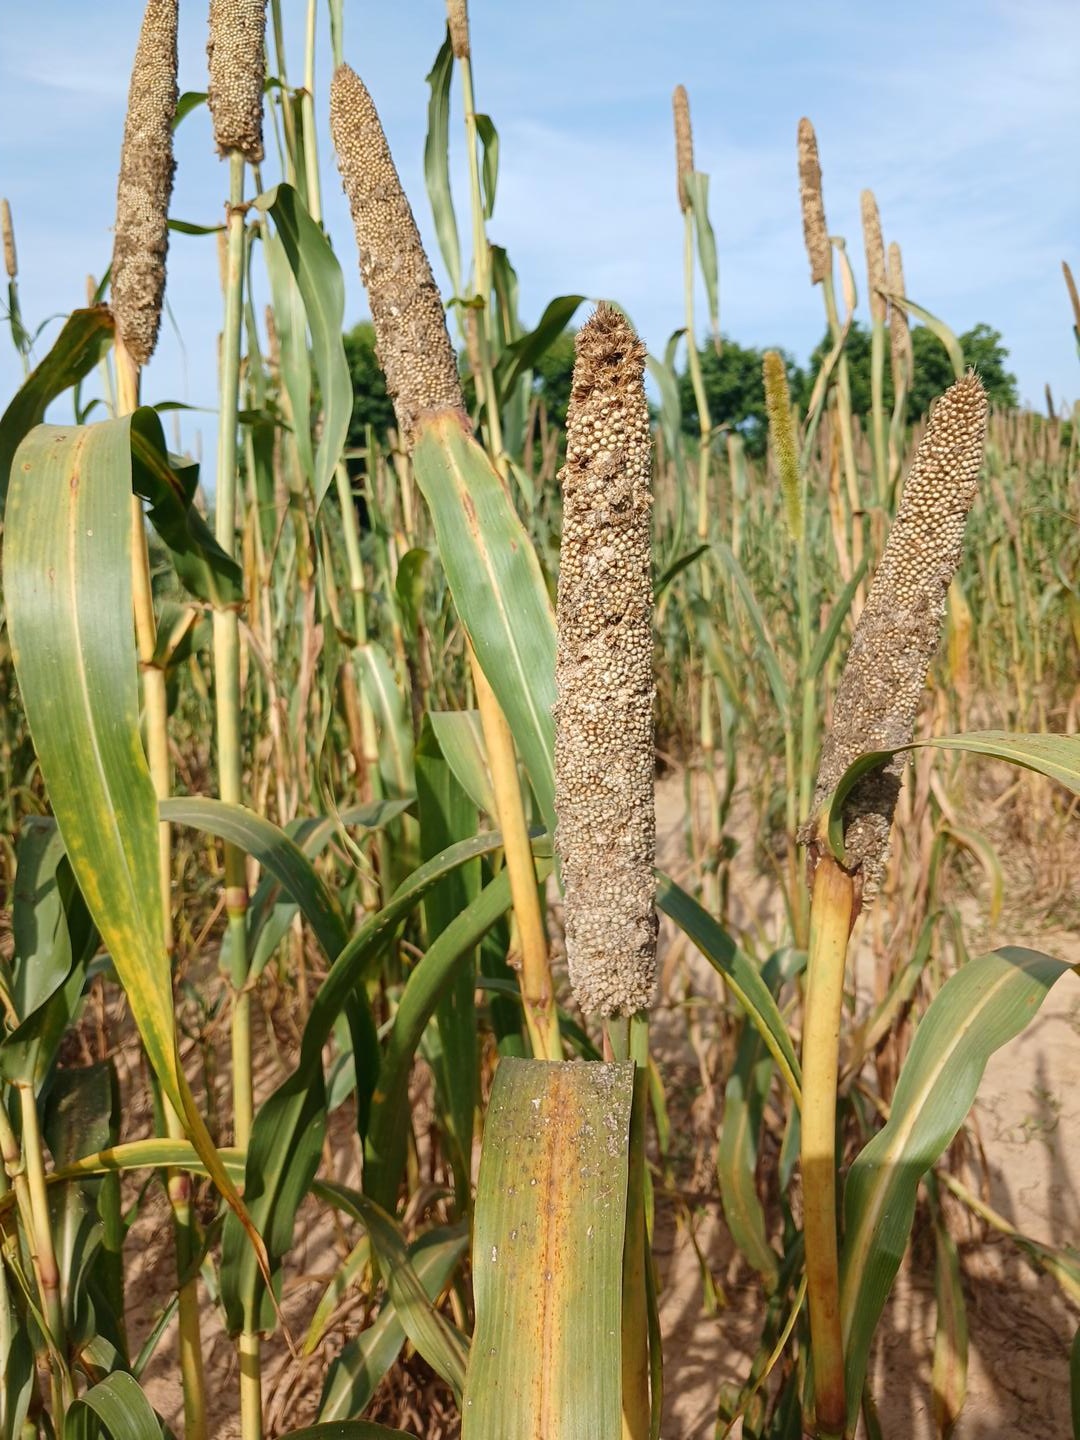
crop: pearl millet
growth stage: maturity
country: Senegal
